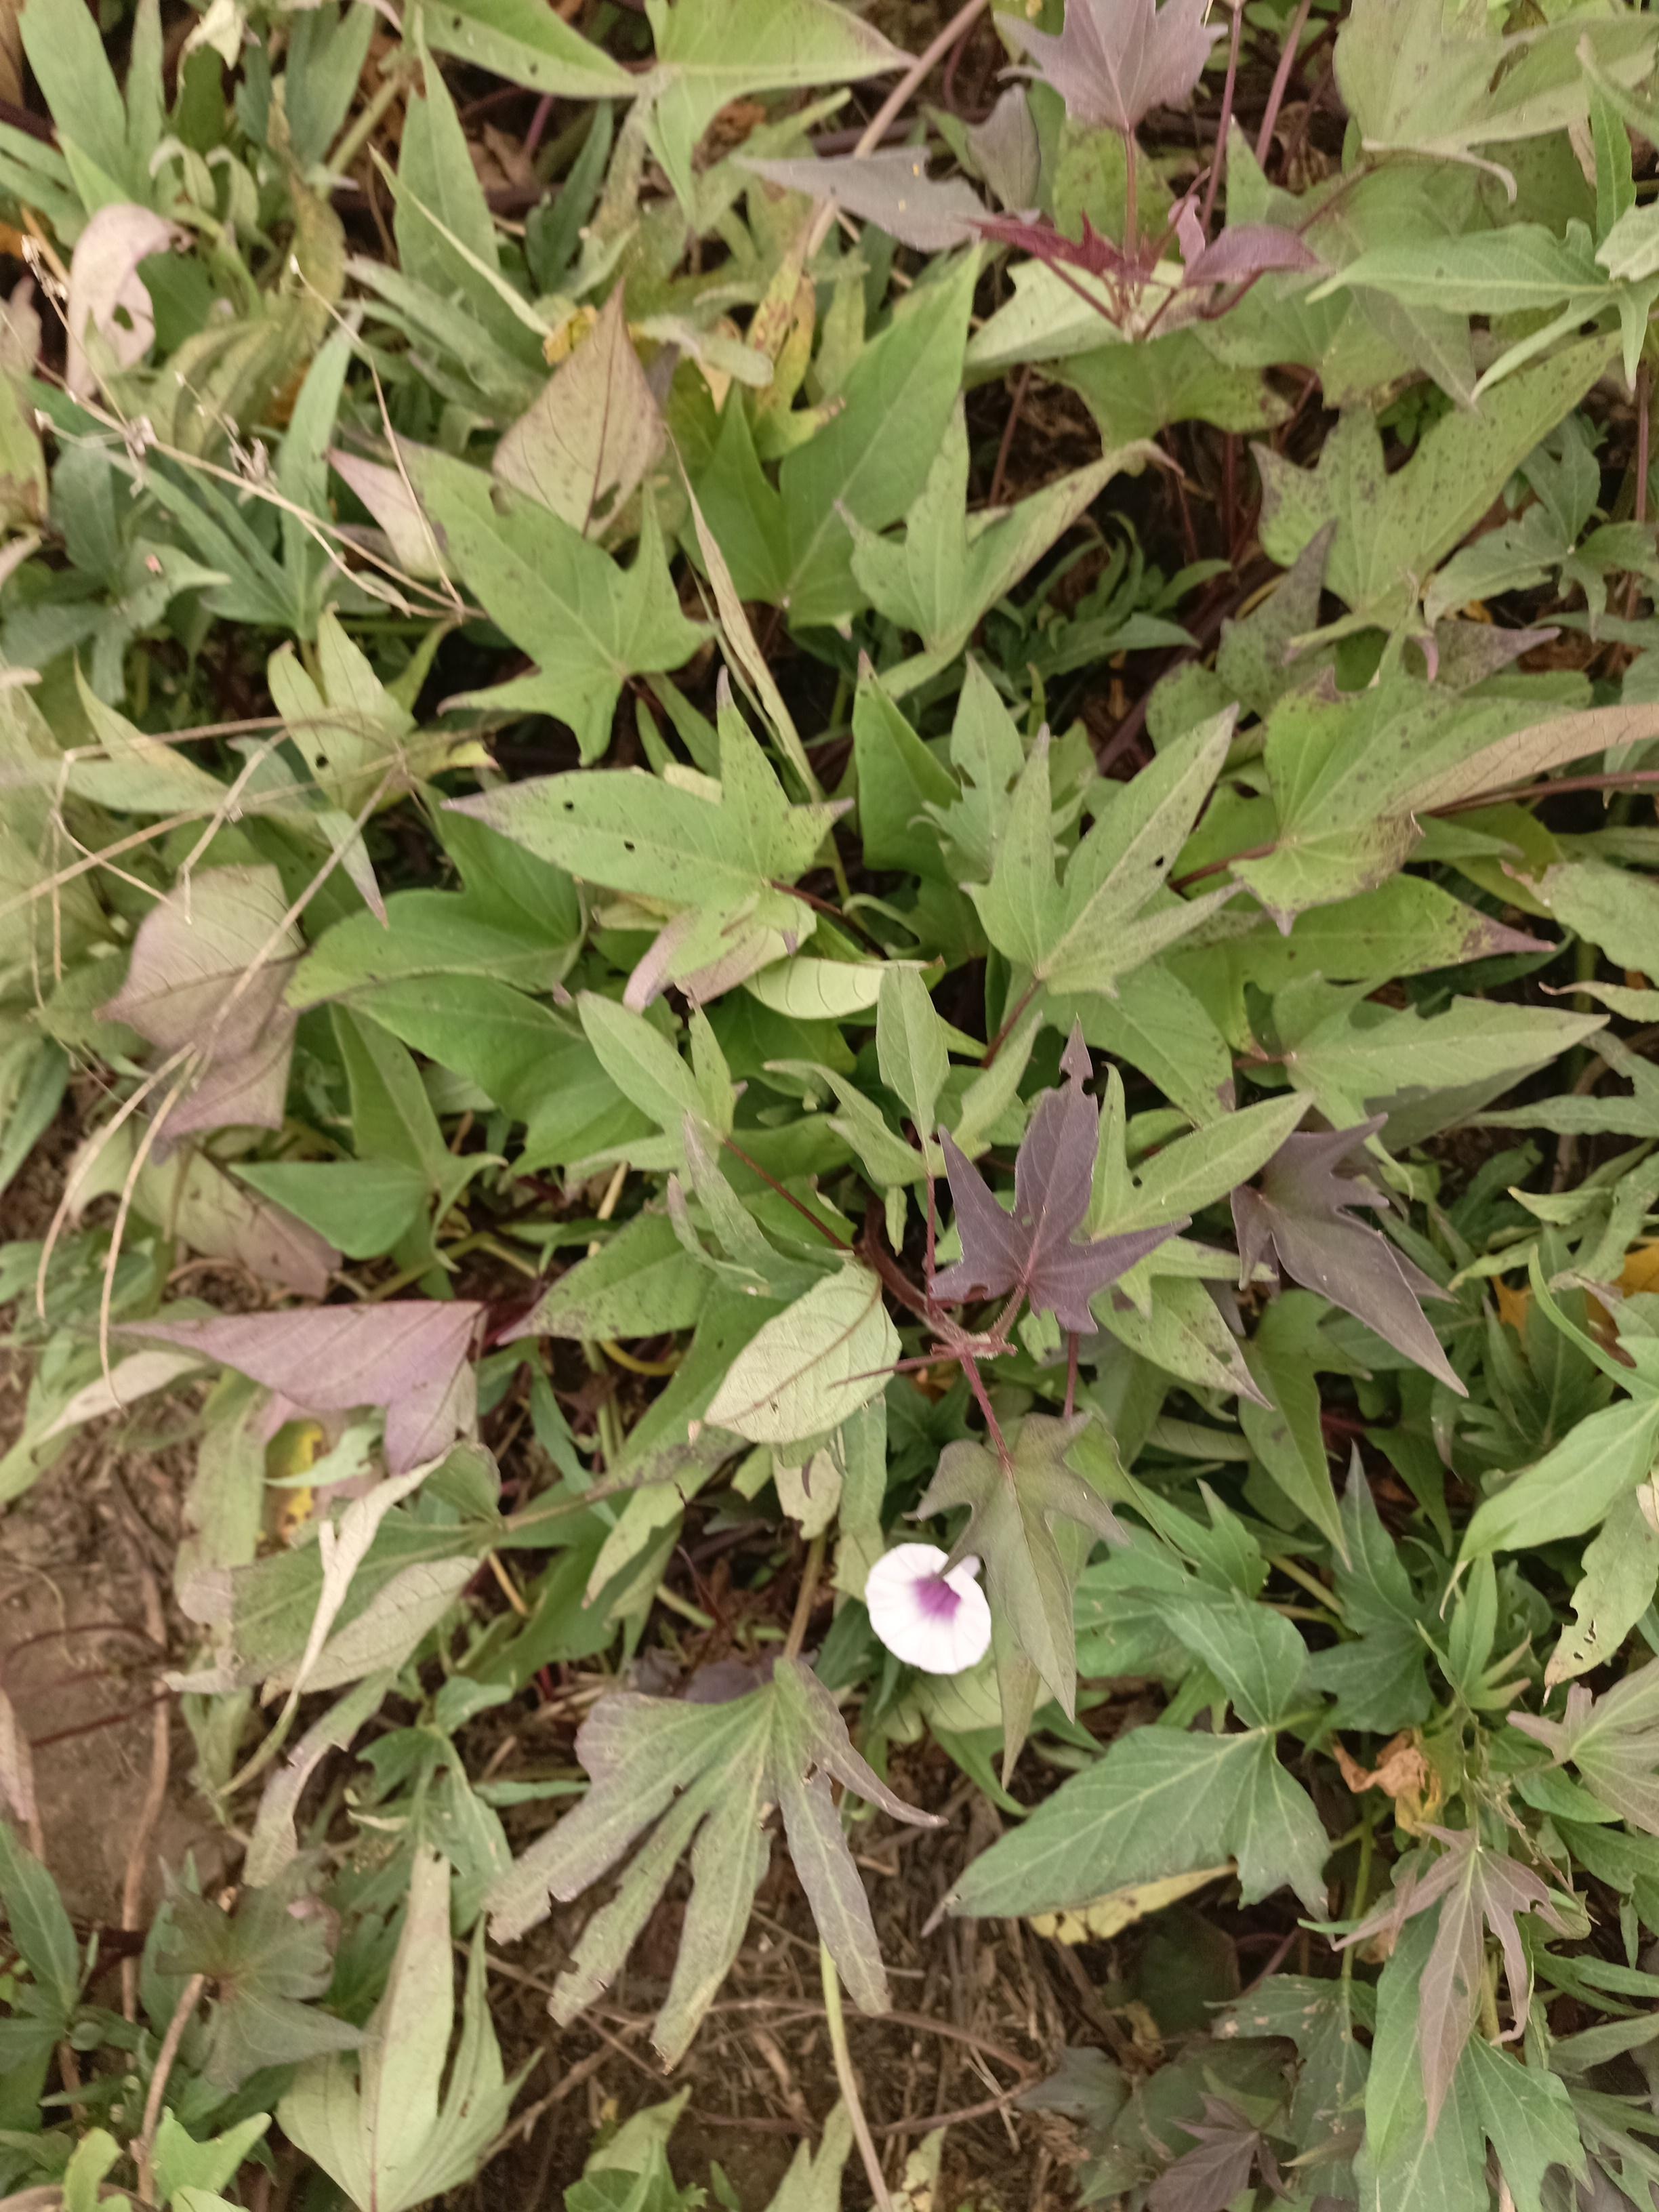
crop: sweet potato
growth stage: flowering
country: Tanzania
